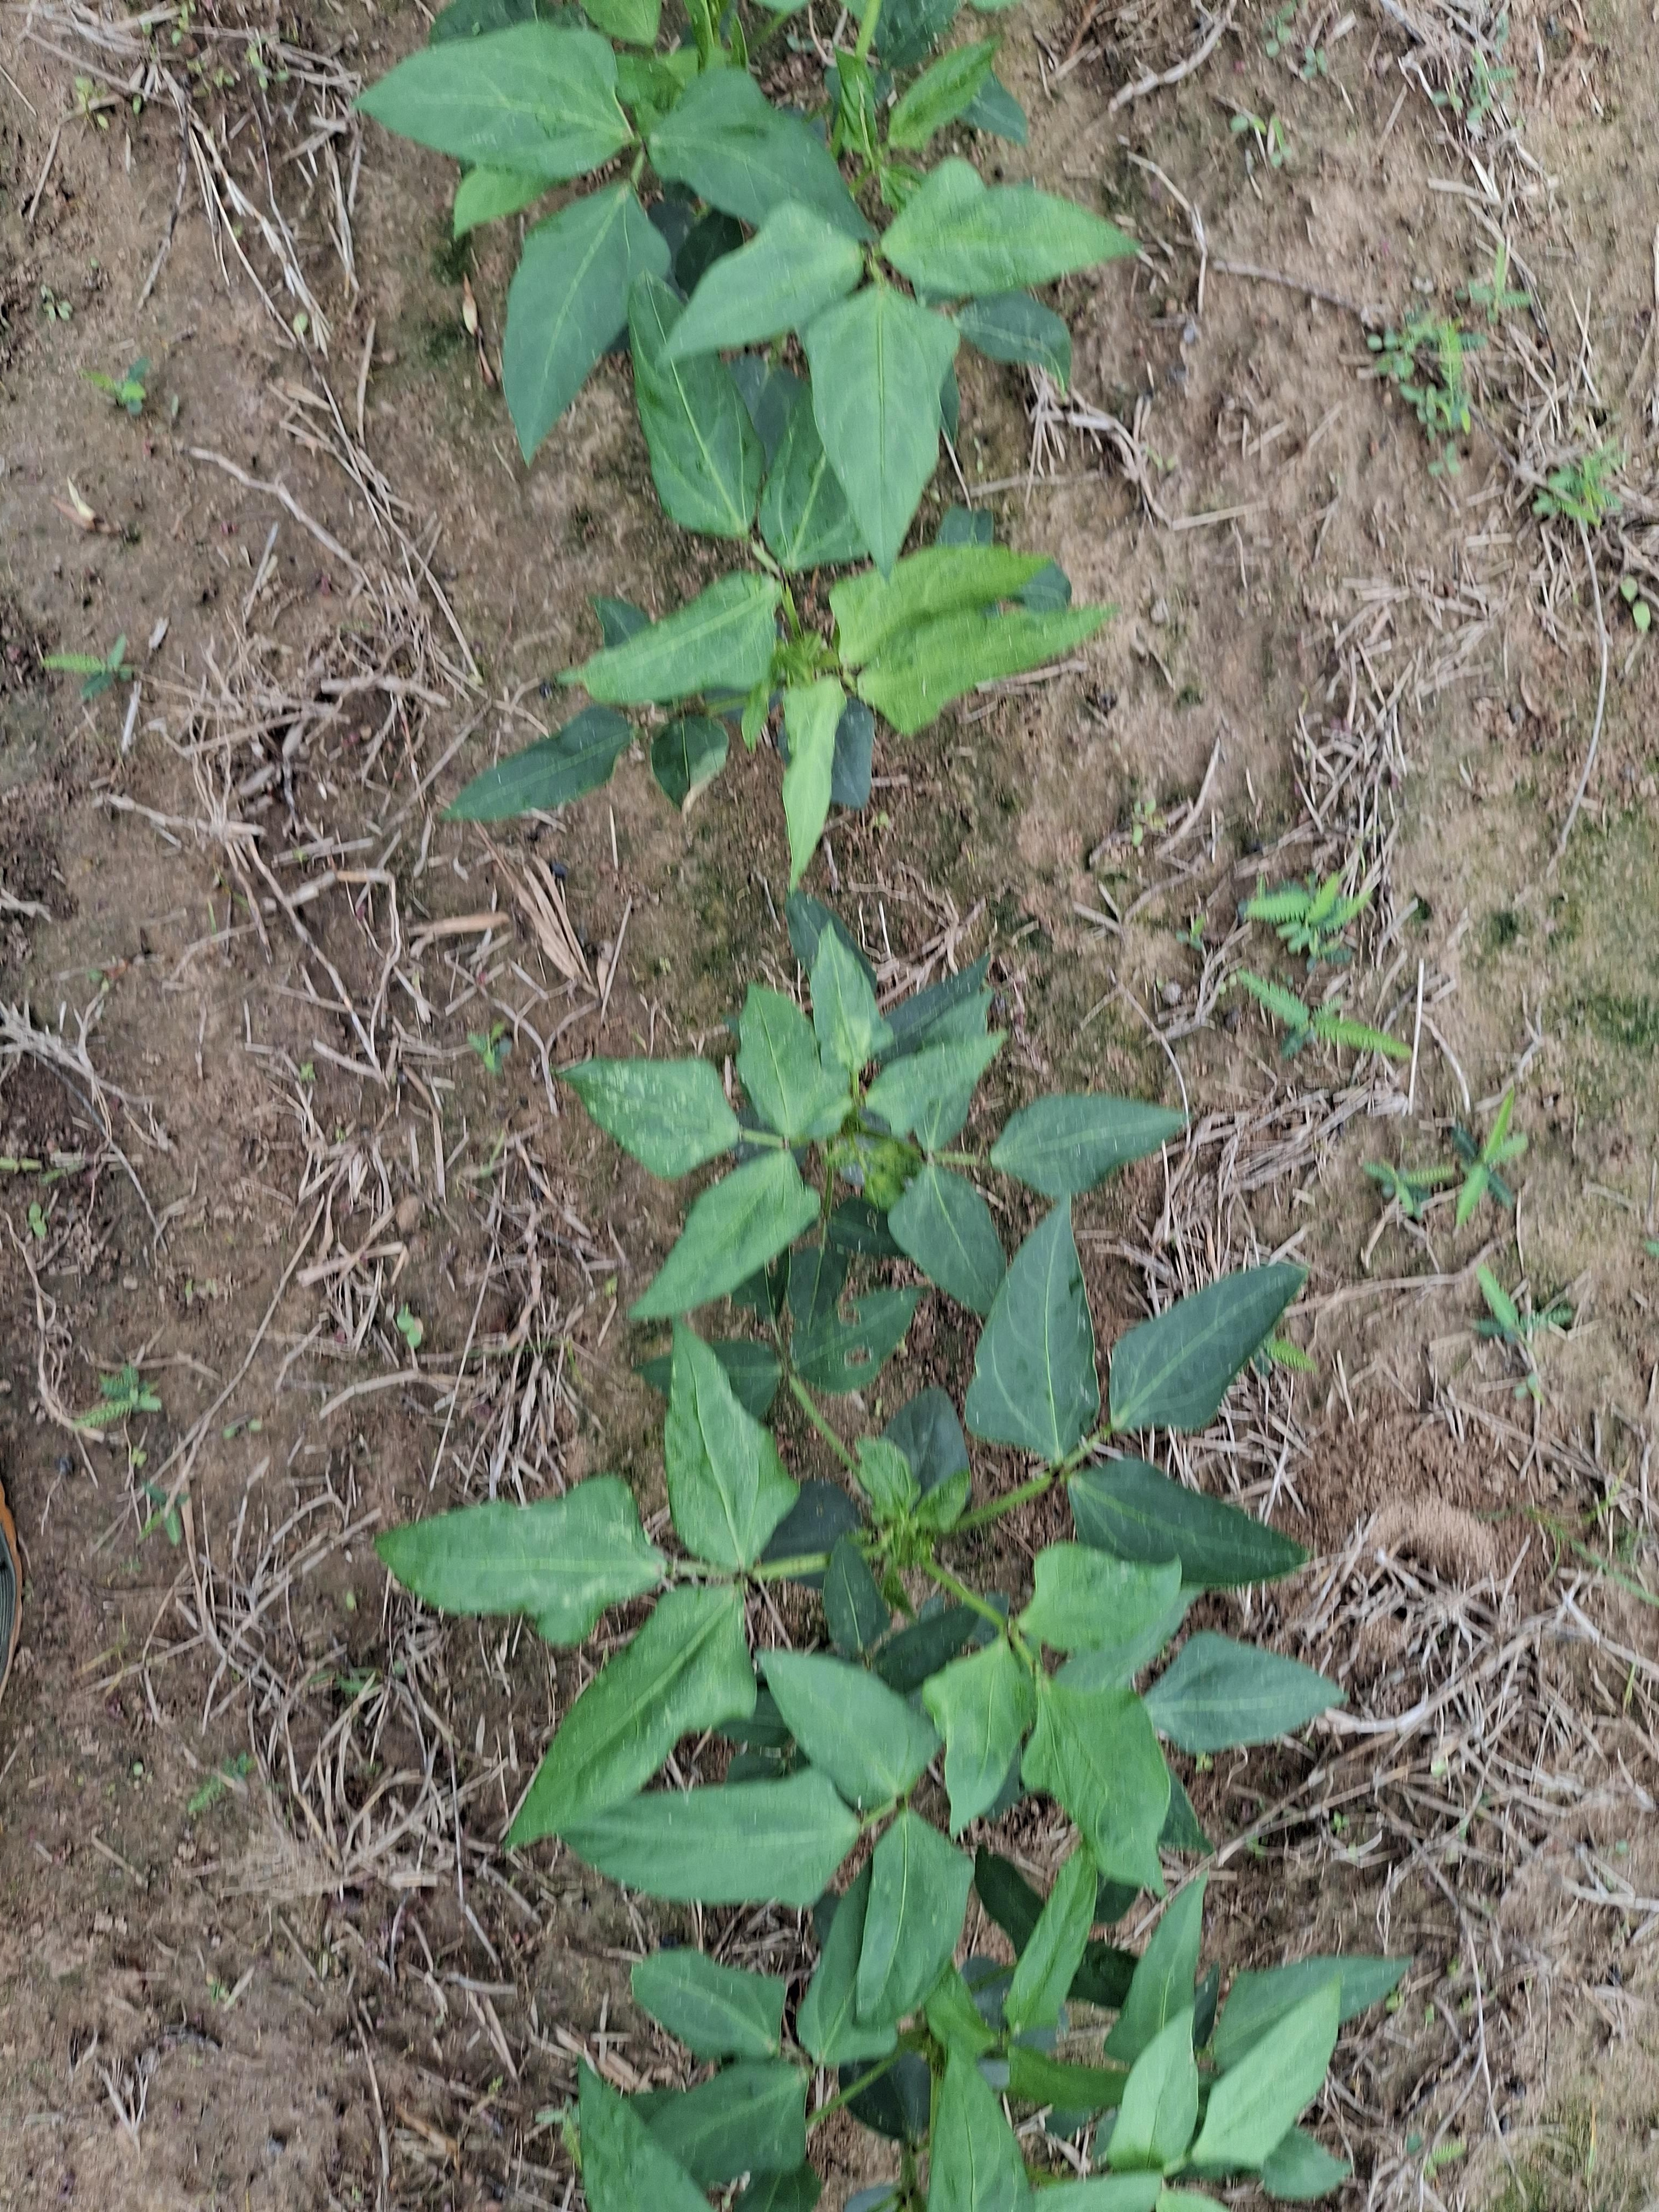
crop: cowpea
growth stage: emergence
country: Nigeria
